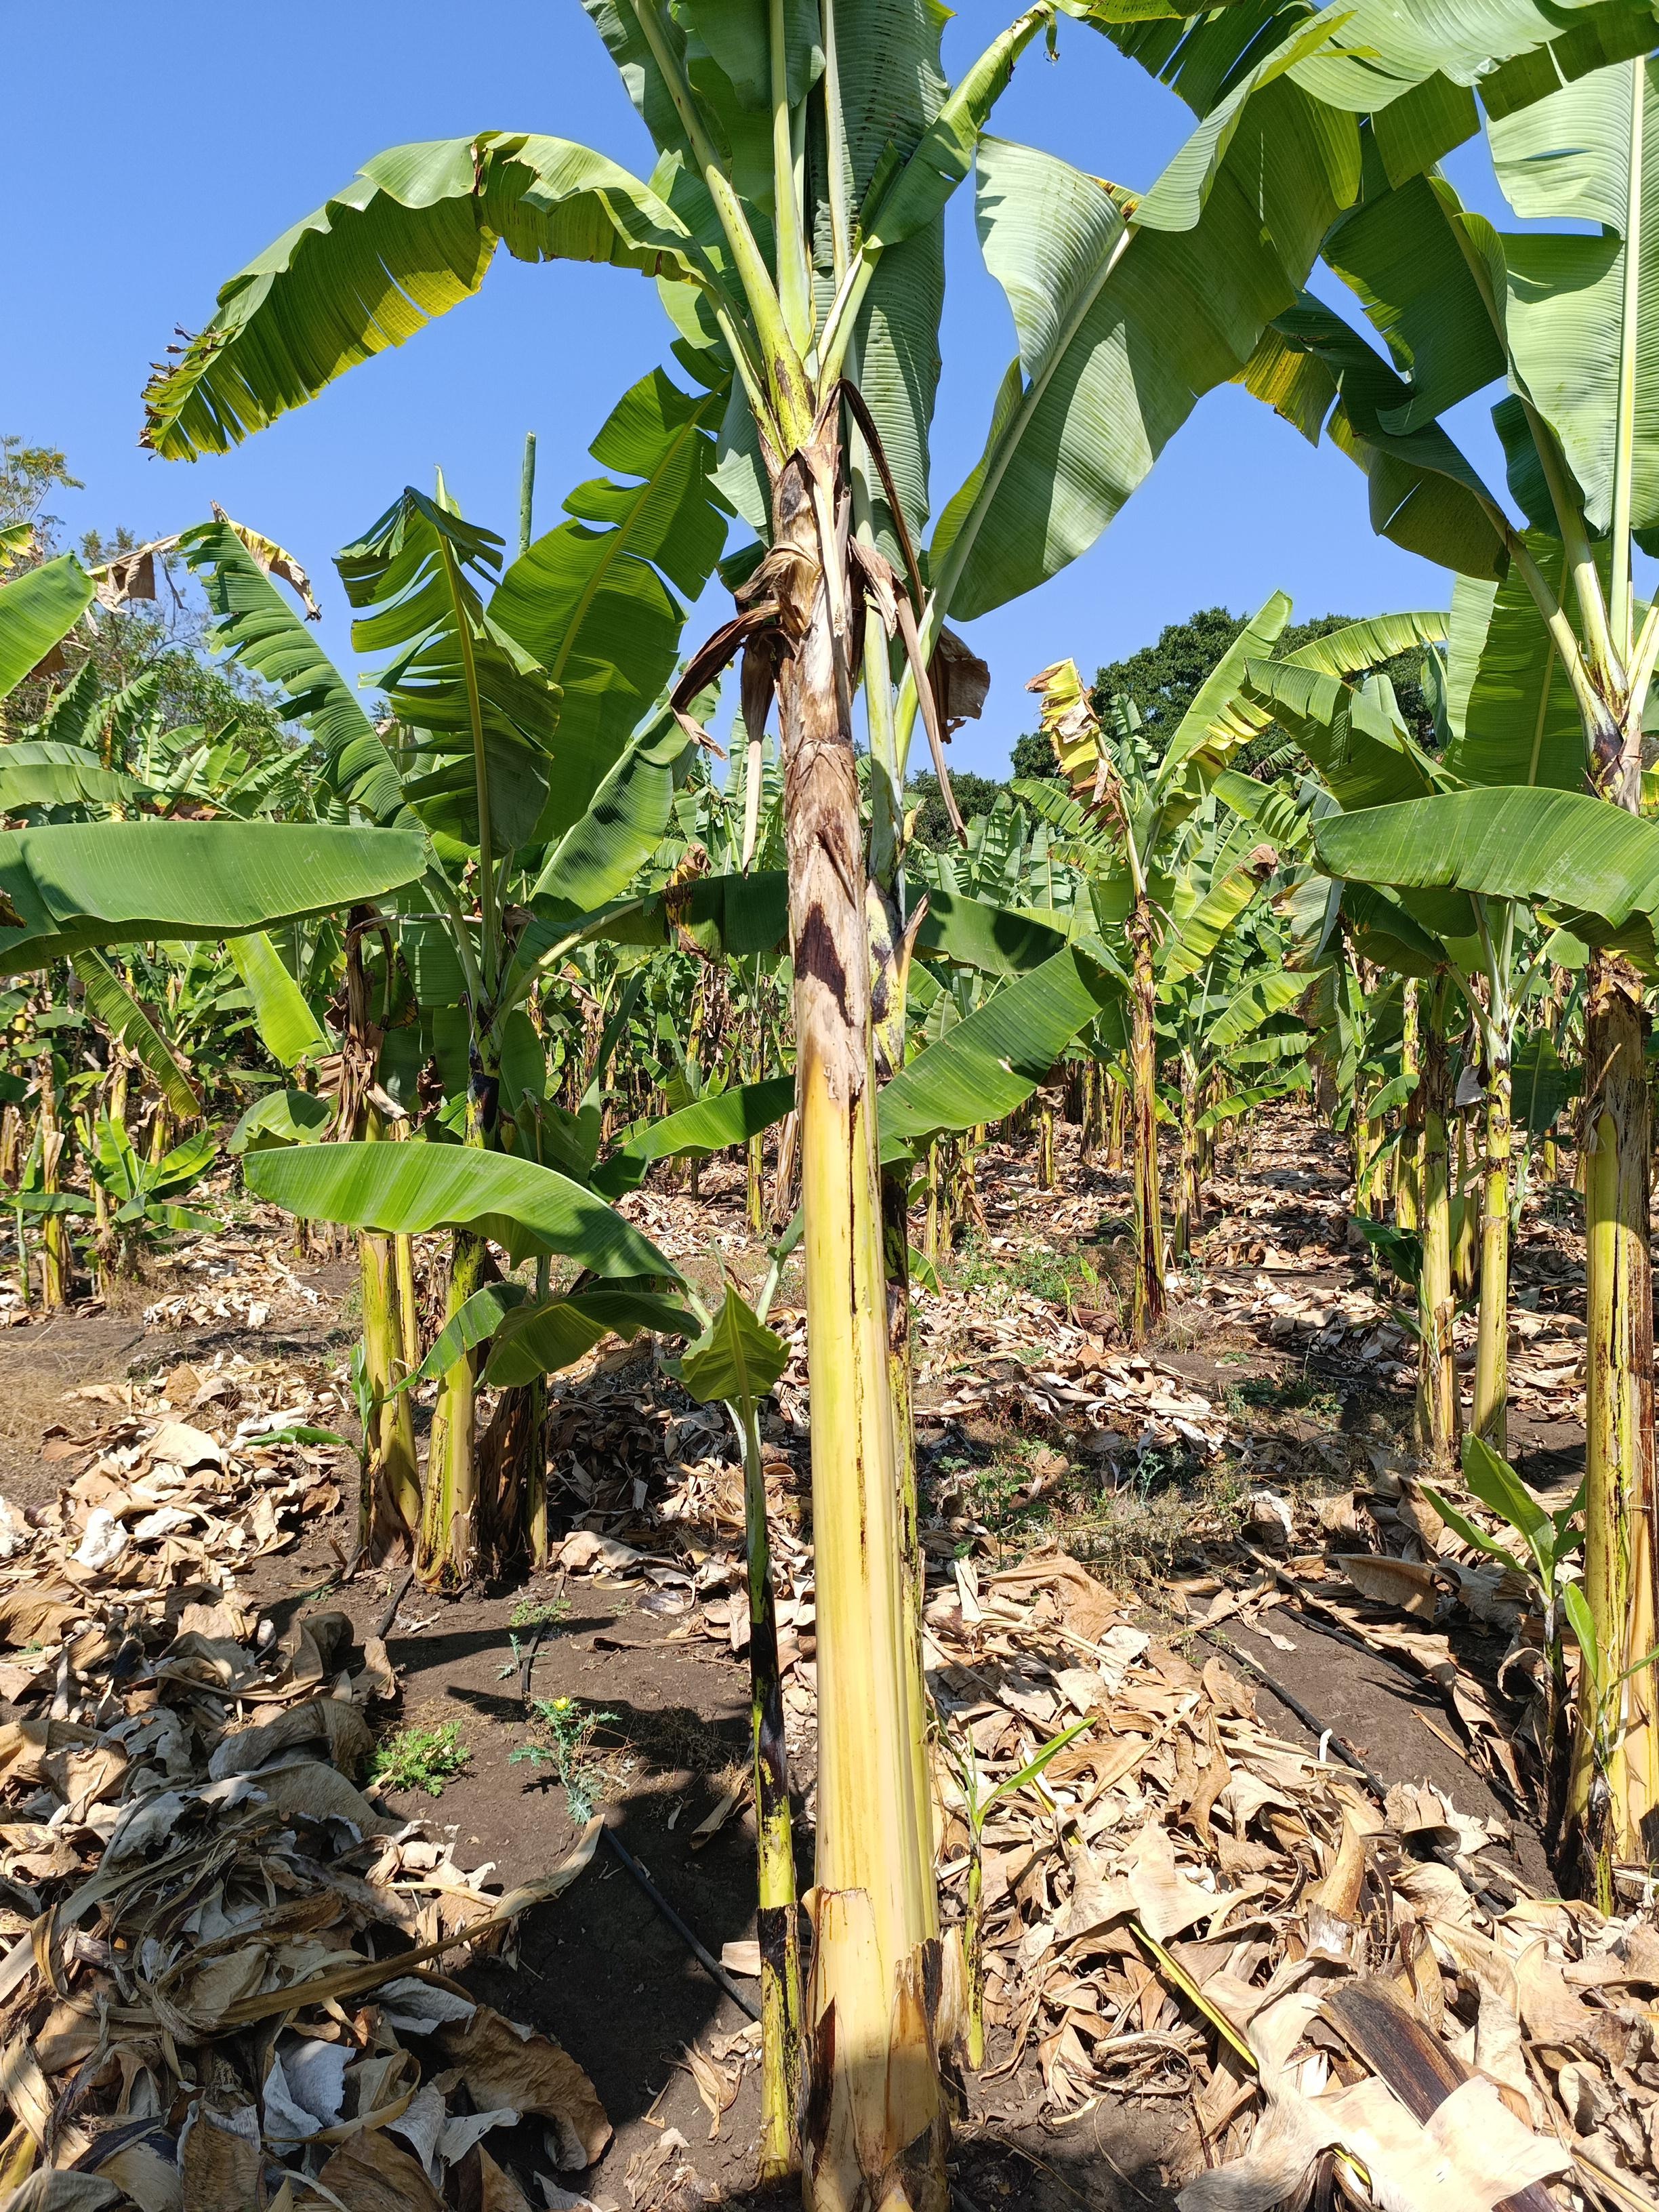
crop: banana
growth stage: vegetative
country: Tanzania
